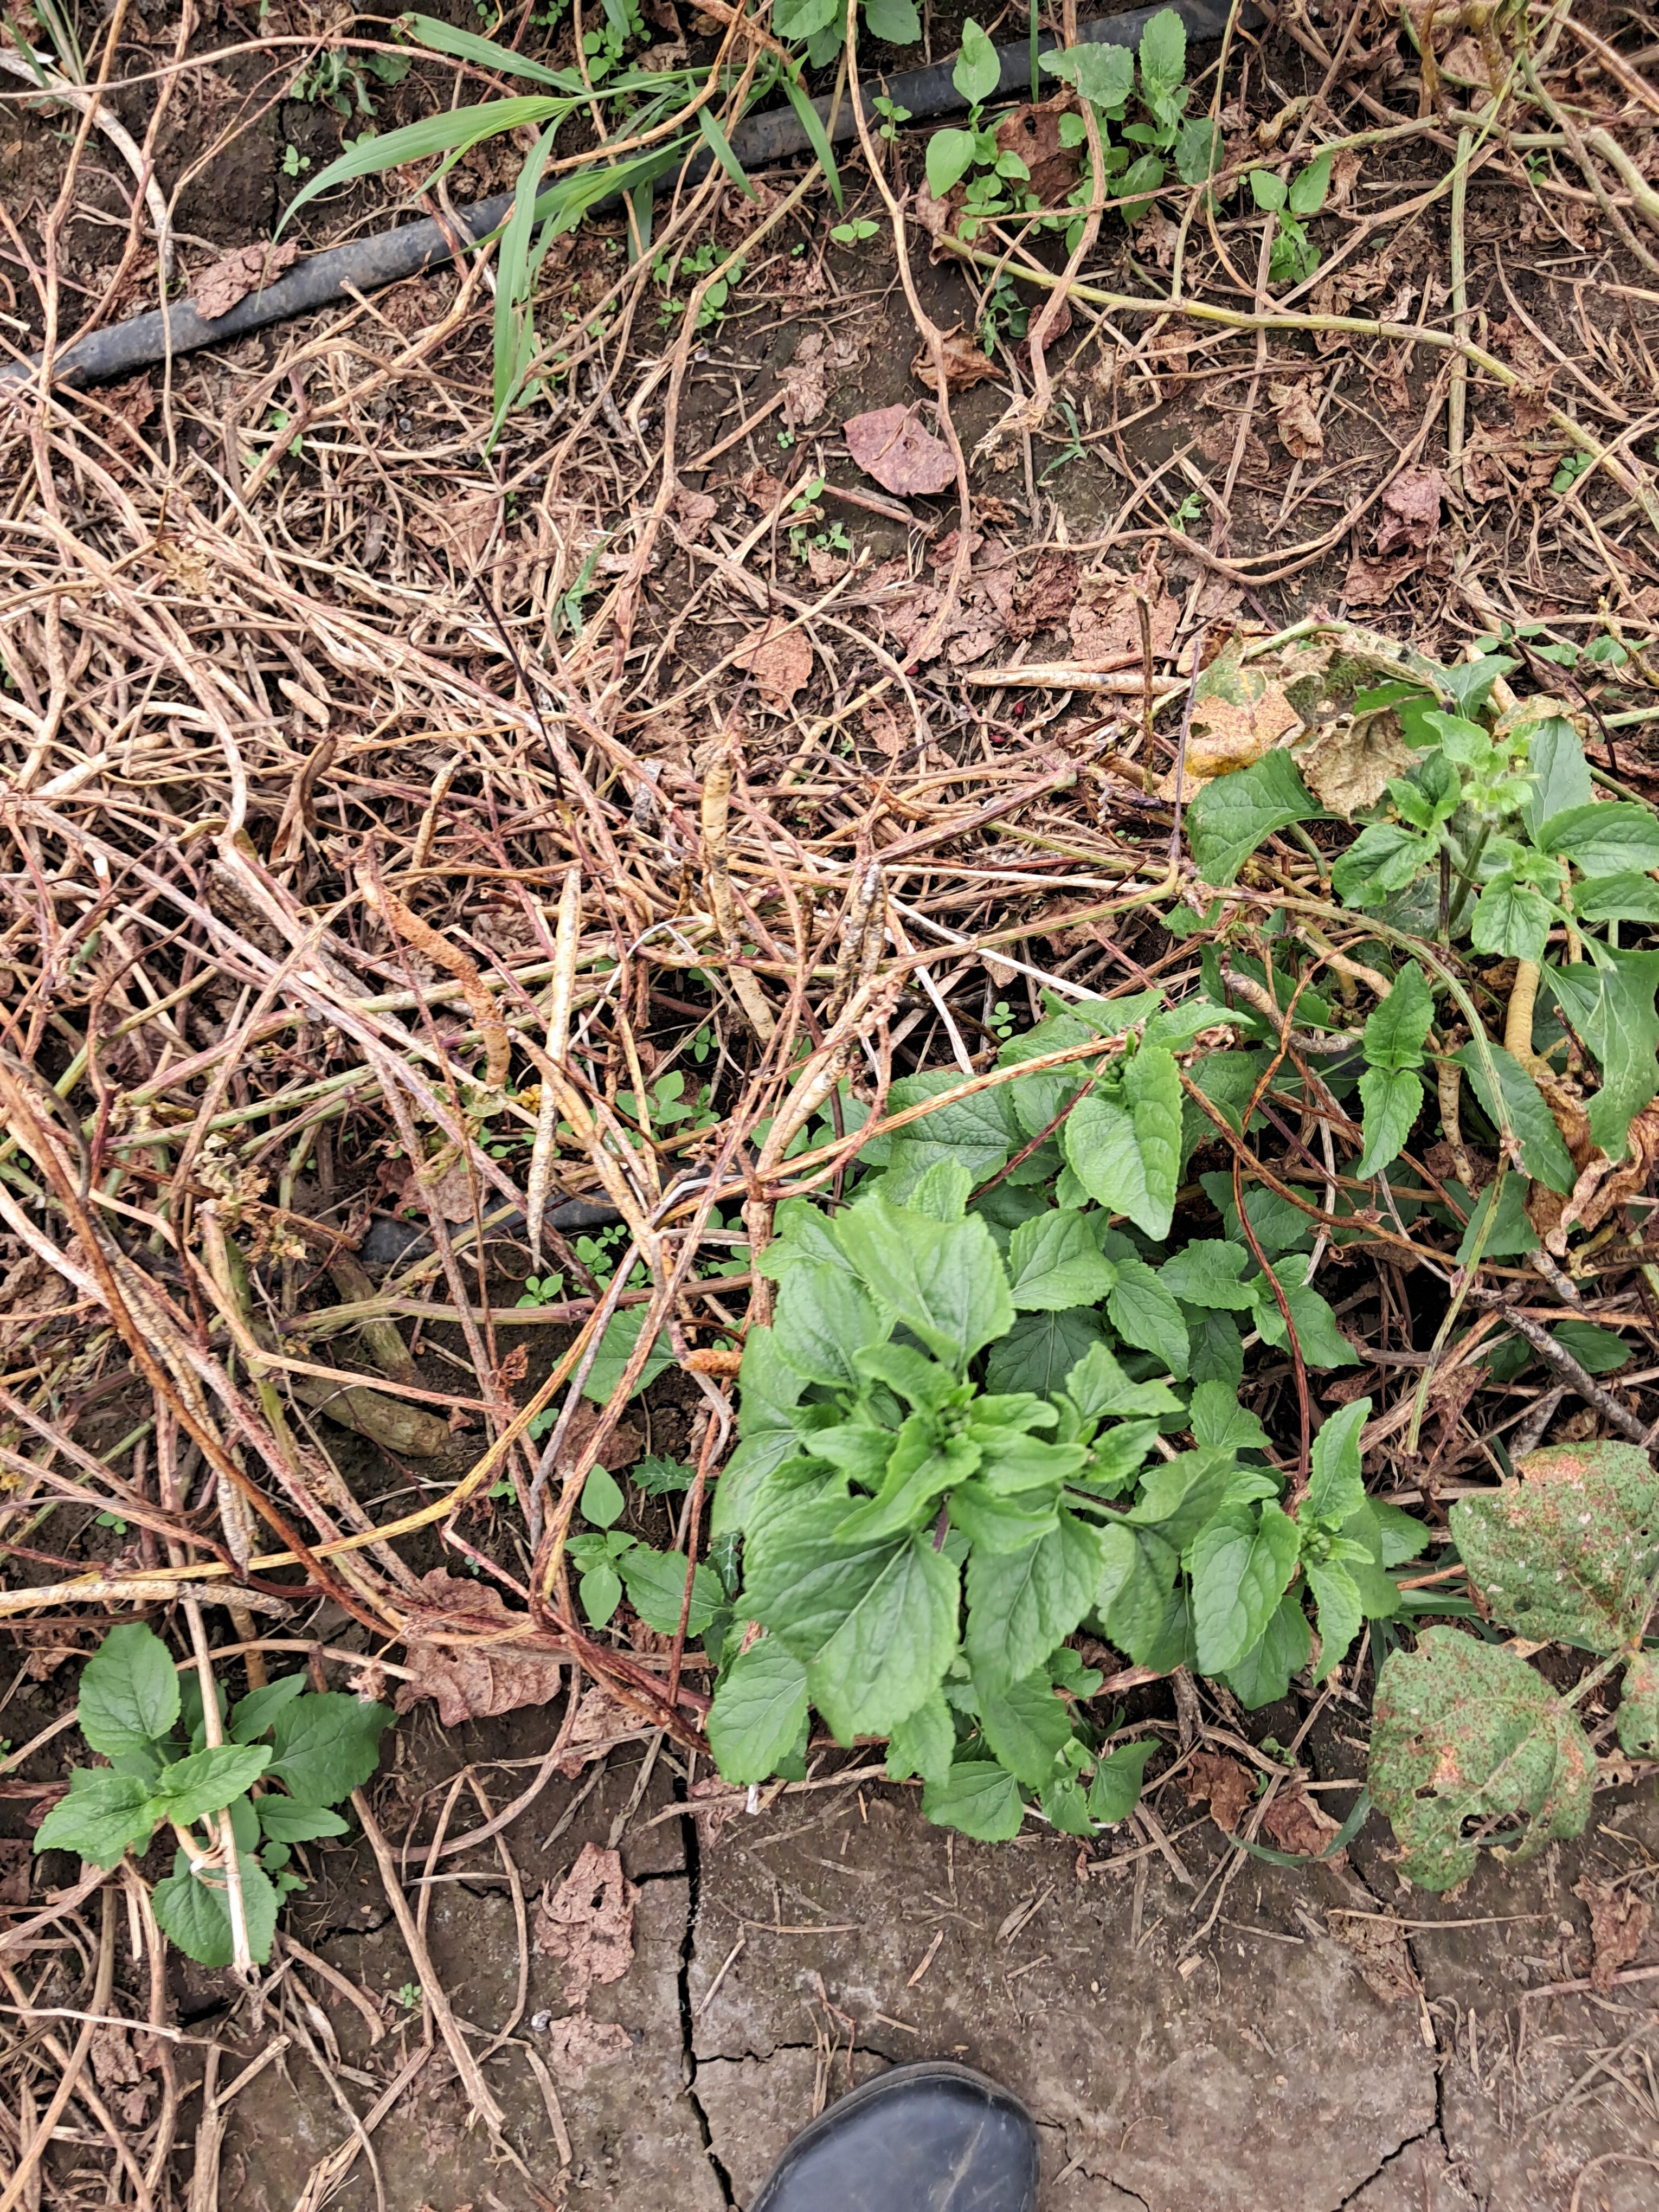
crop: cowpea
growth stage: development pod
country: Tanzania
